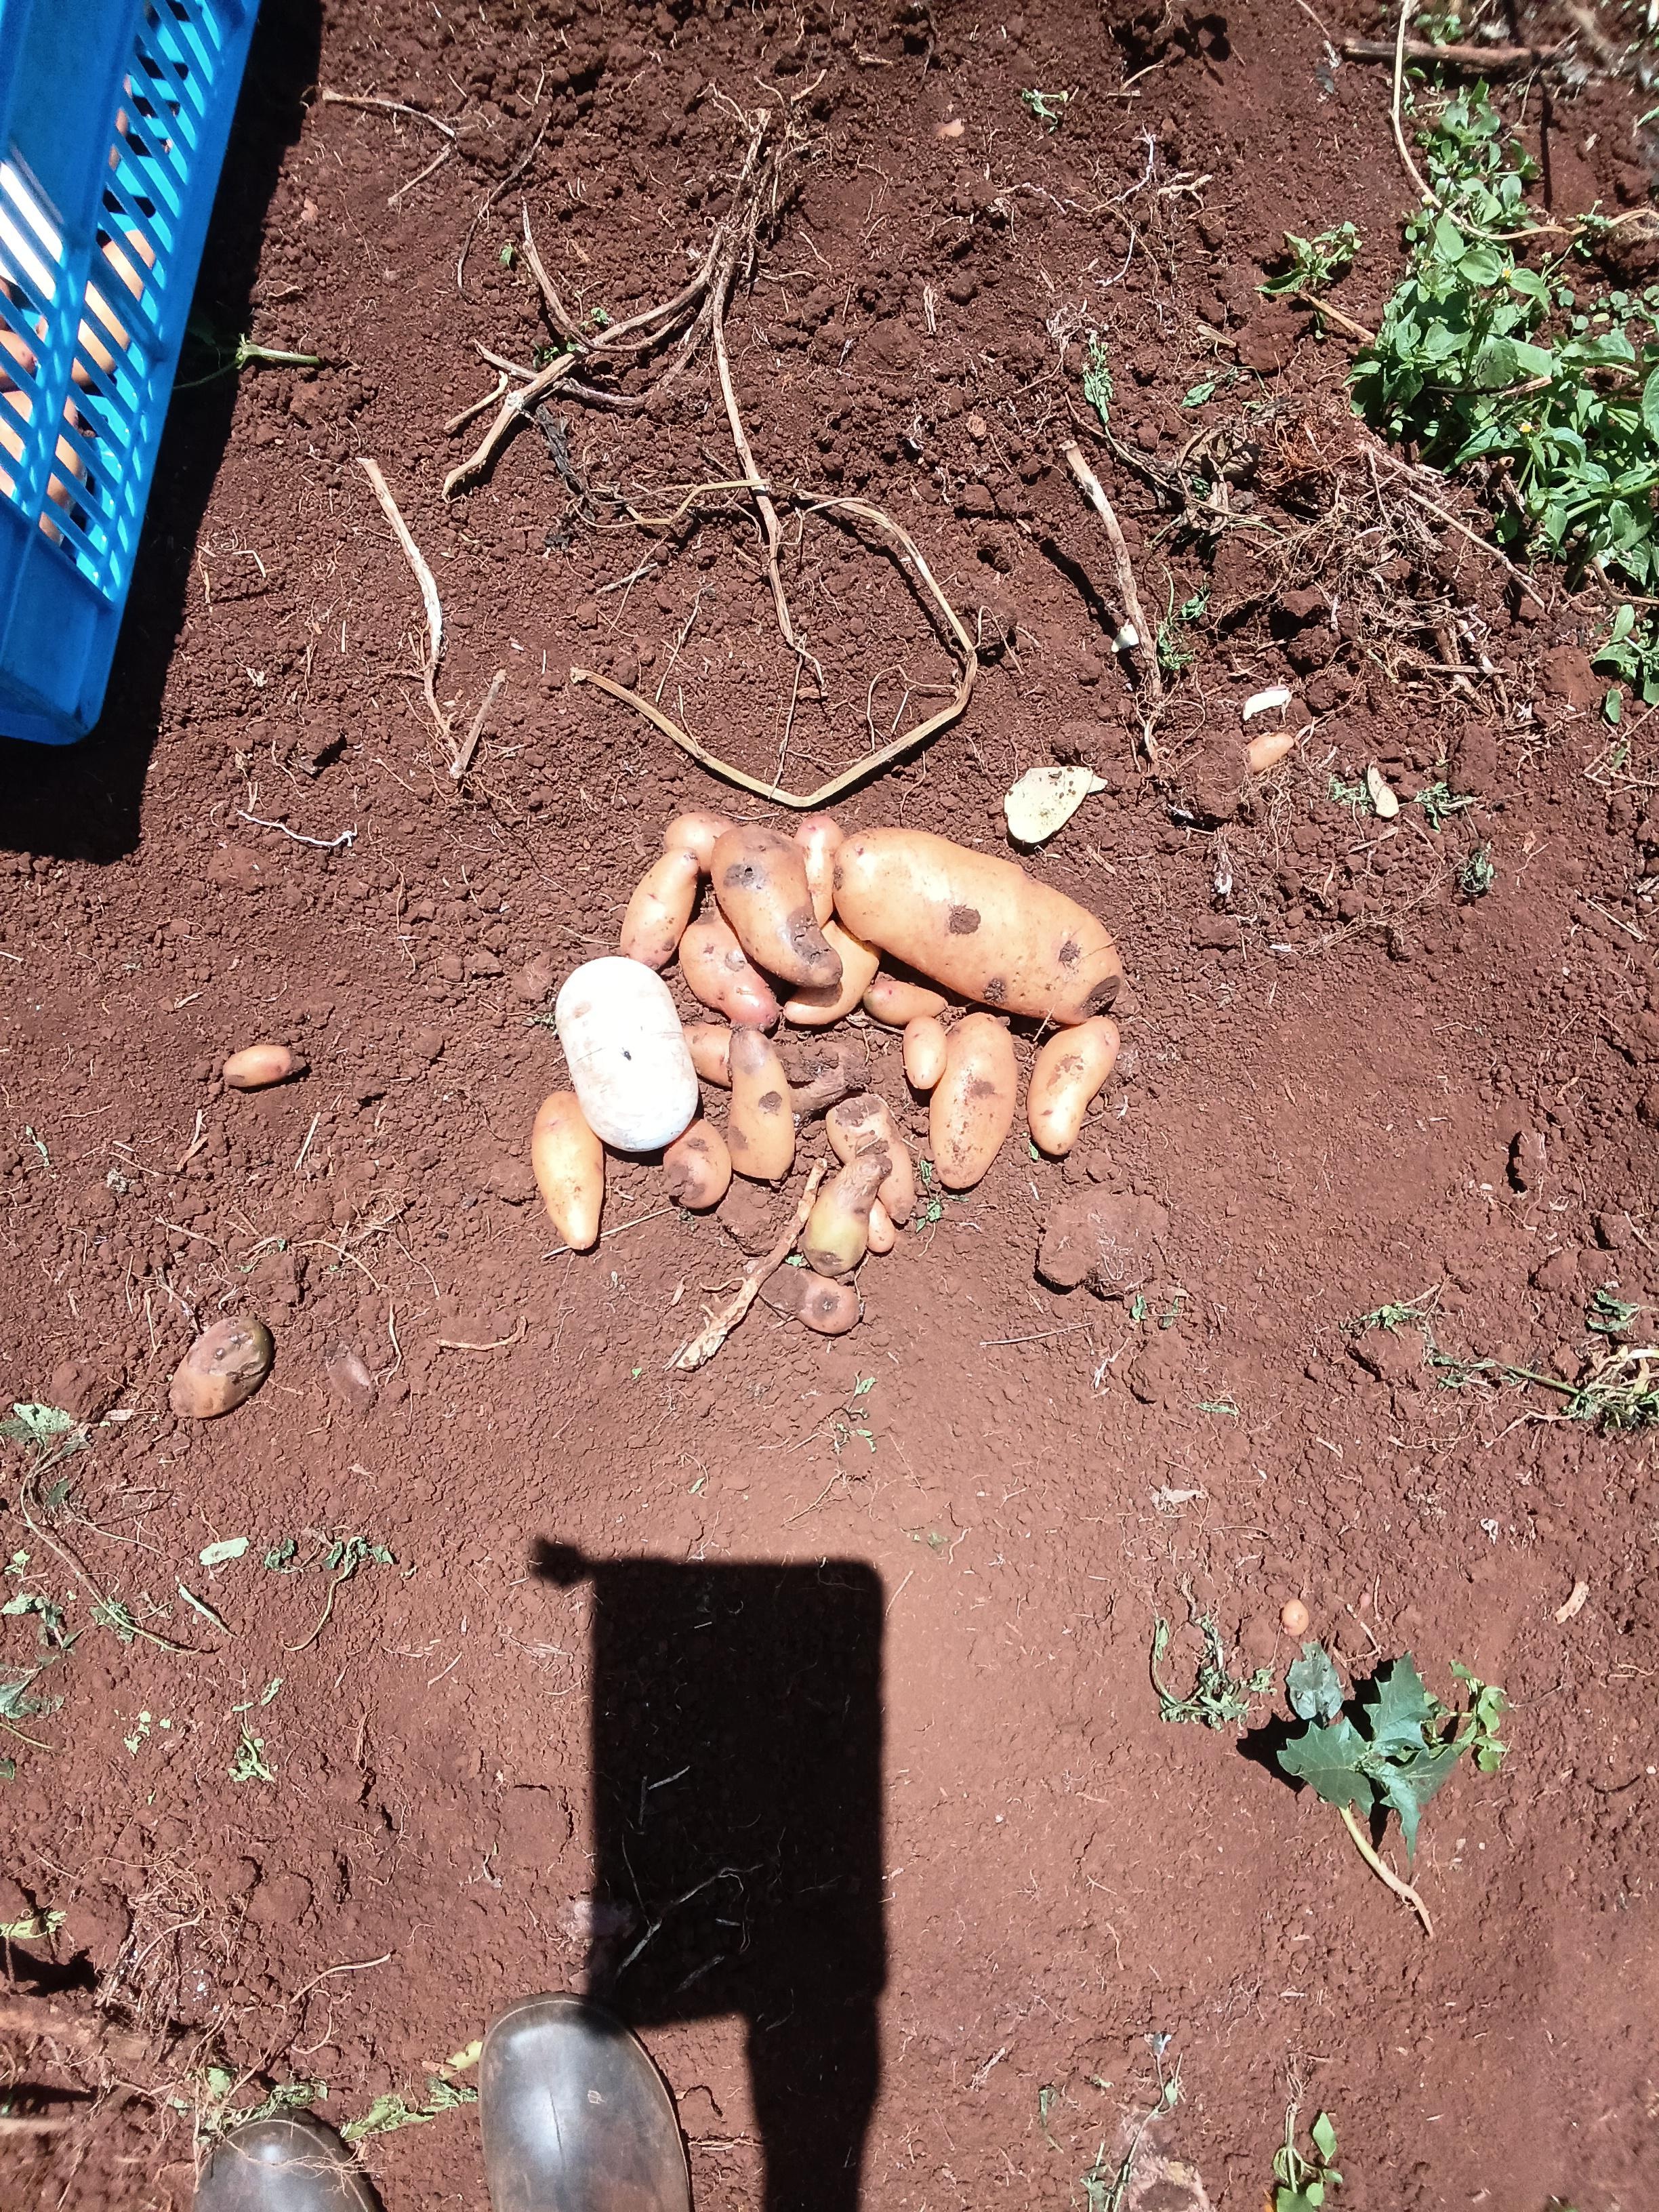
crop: potato
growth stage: harvest
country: Kenya
